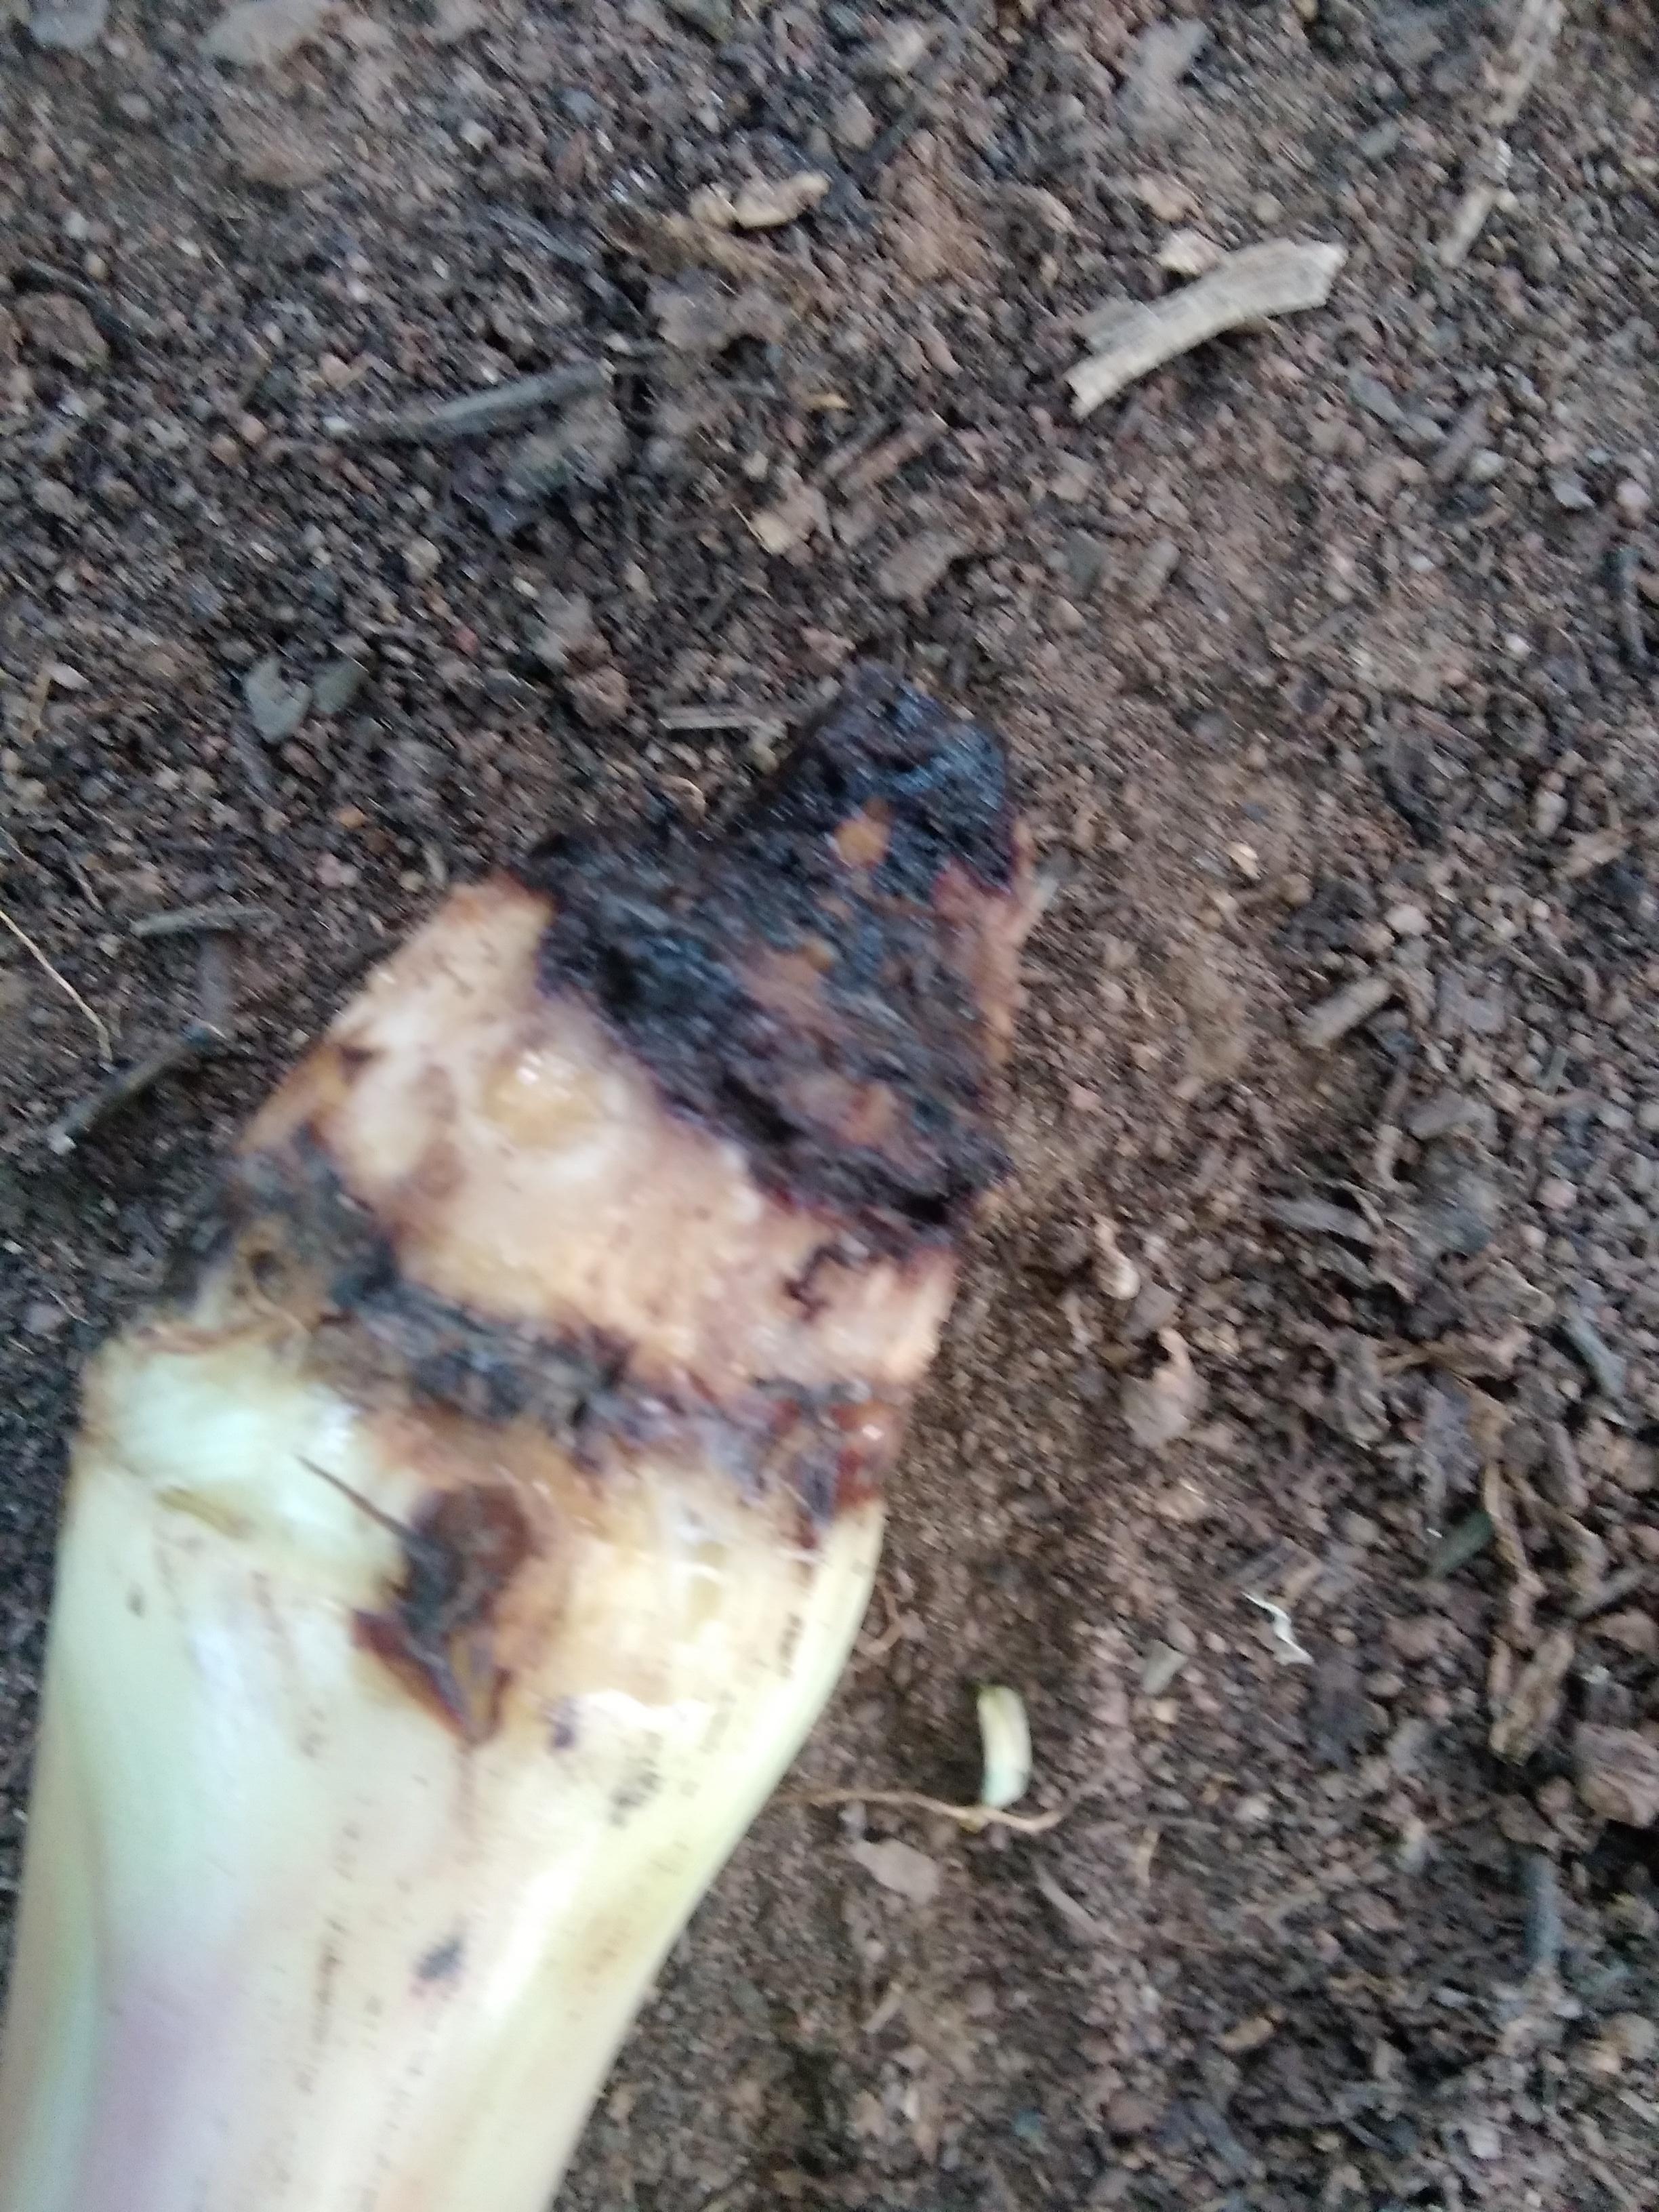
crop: banana
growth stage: vegetative
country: Tanzania
